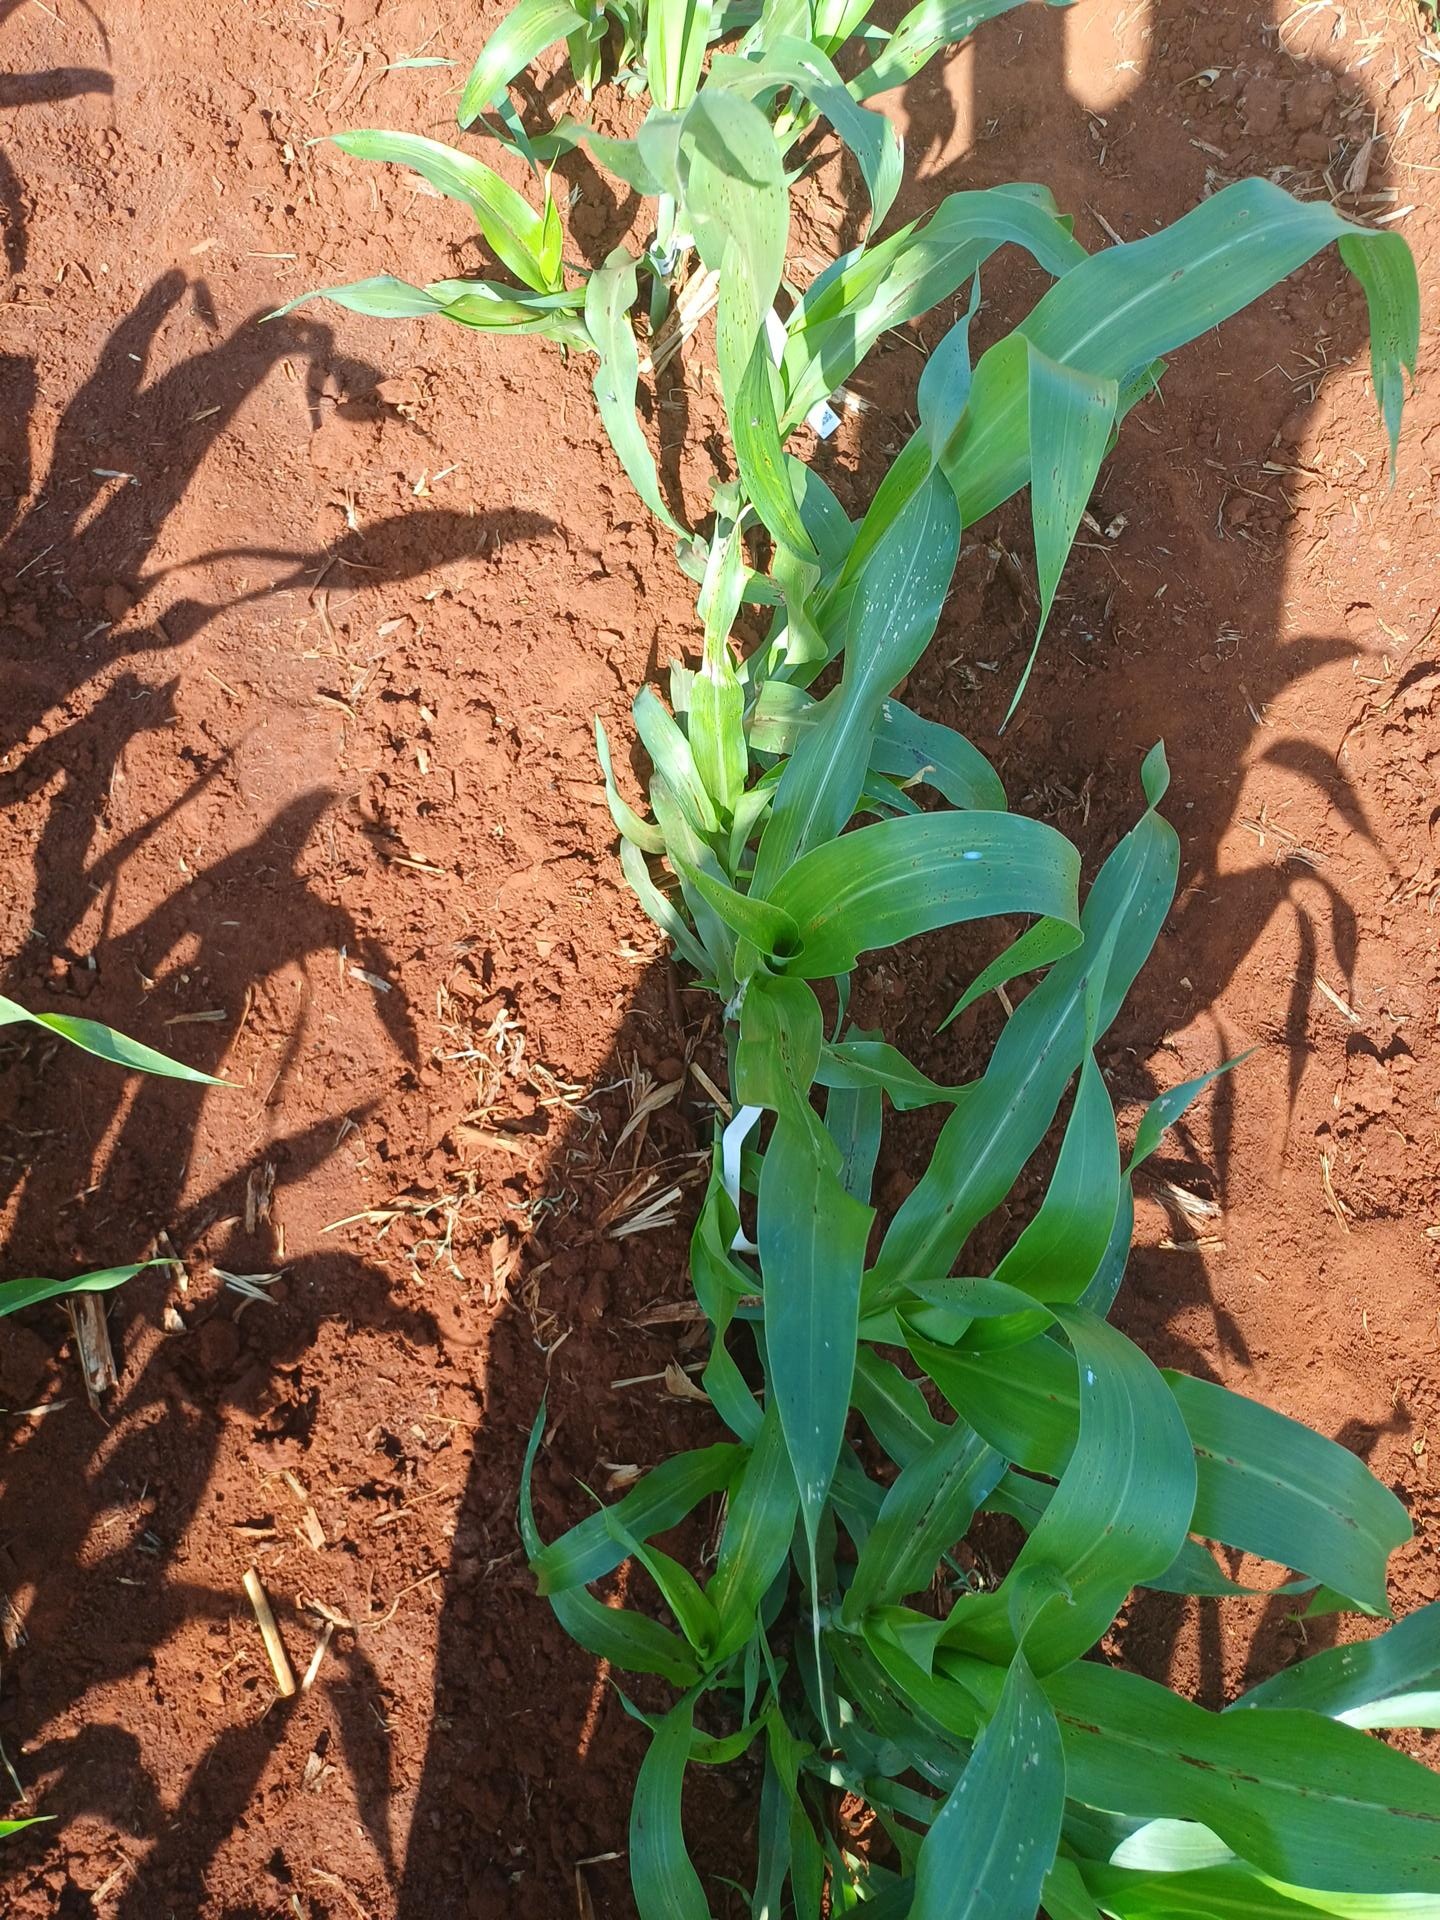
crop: sorghum
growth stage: vegetative
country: Kenya
